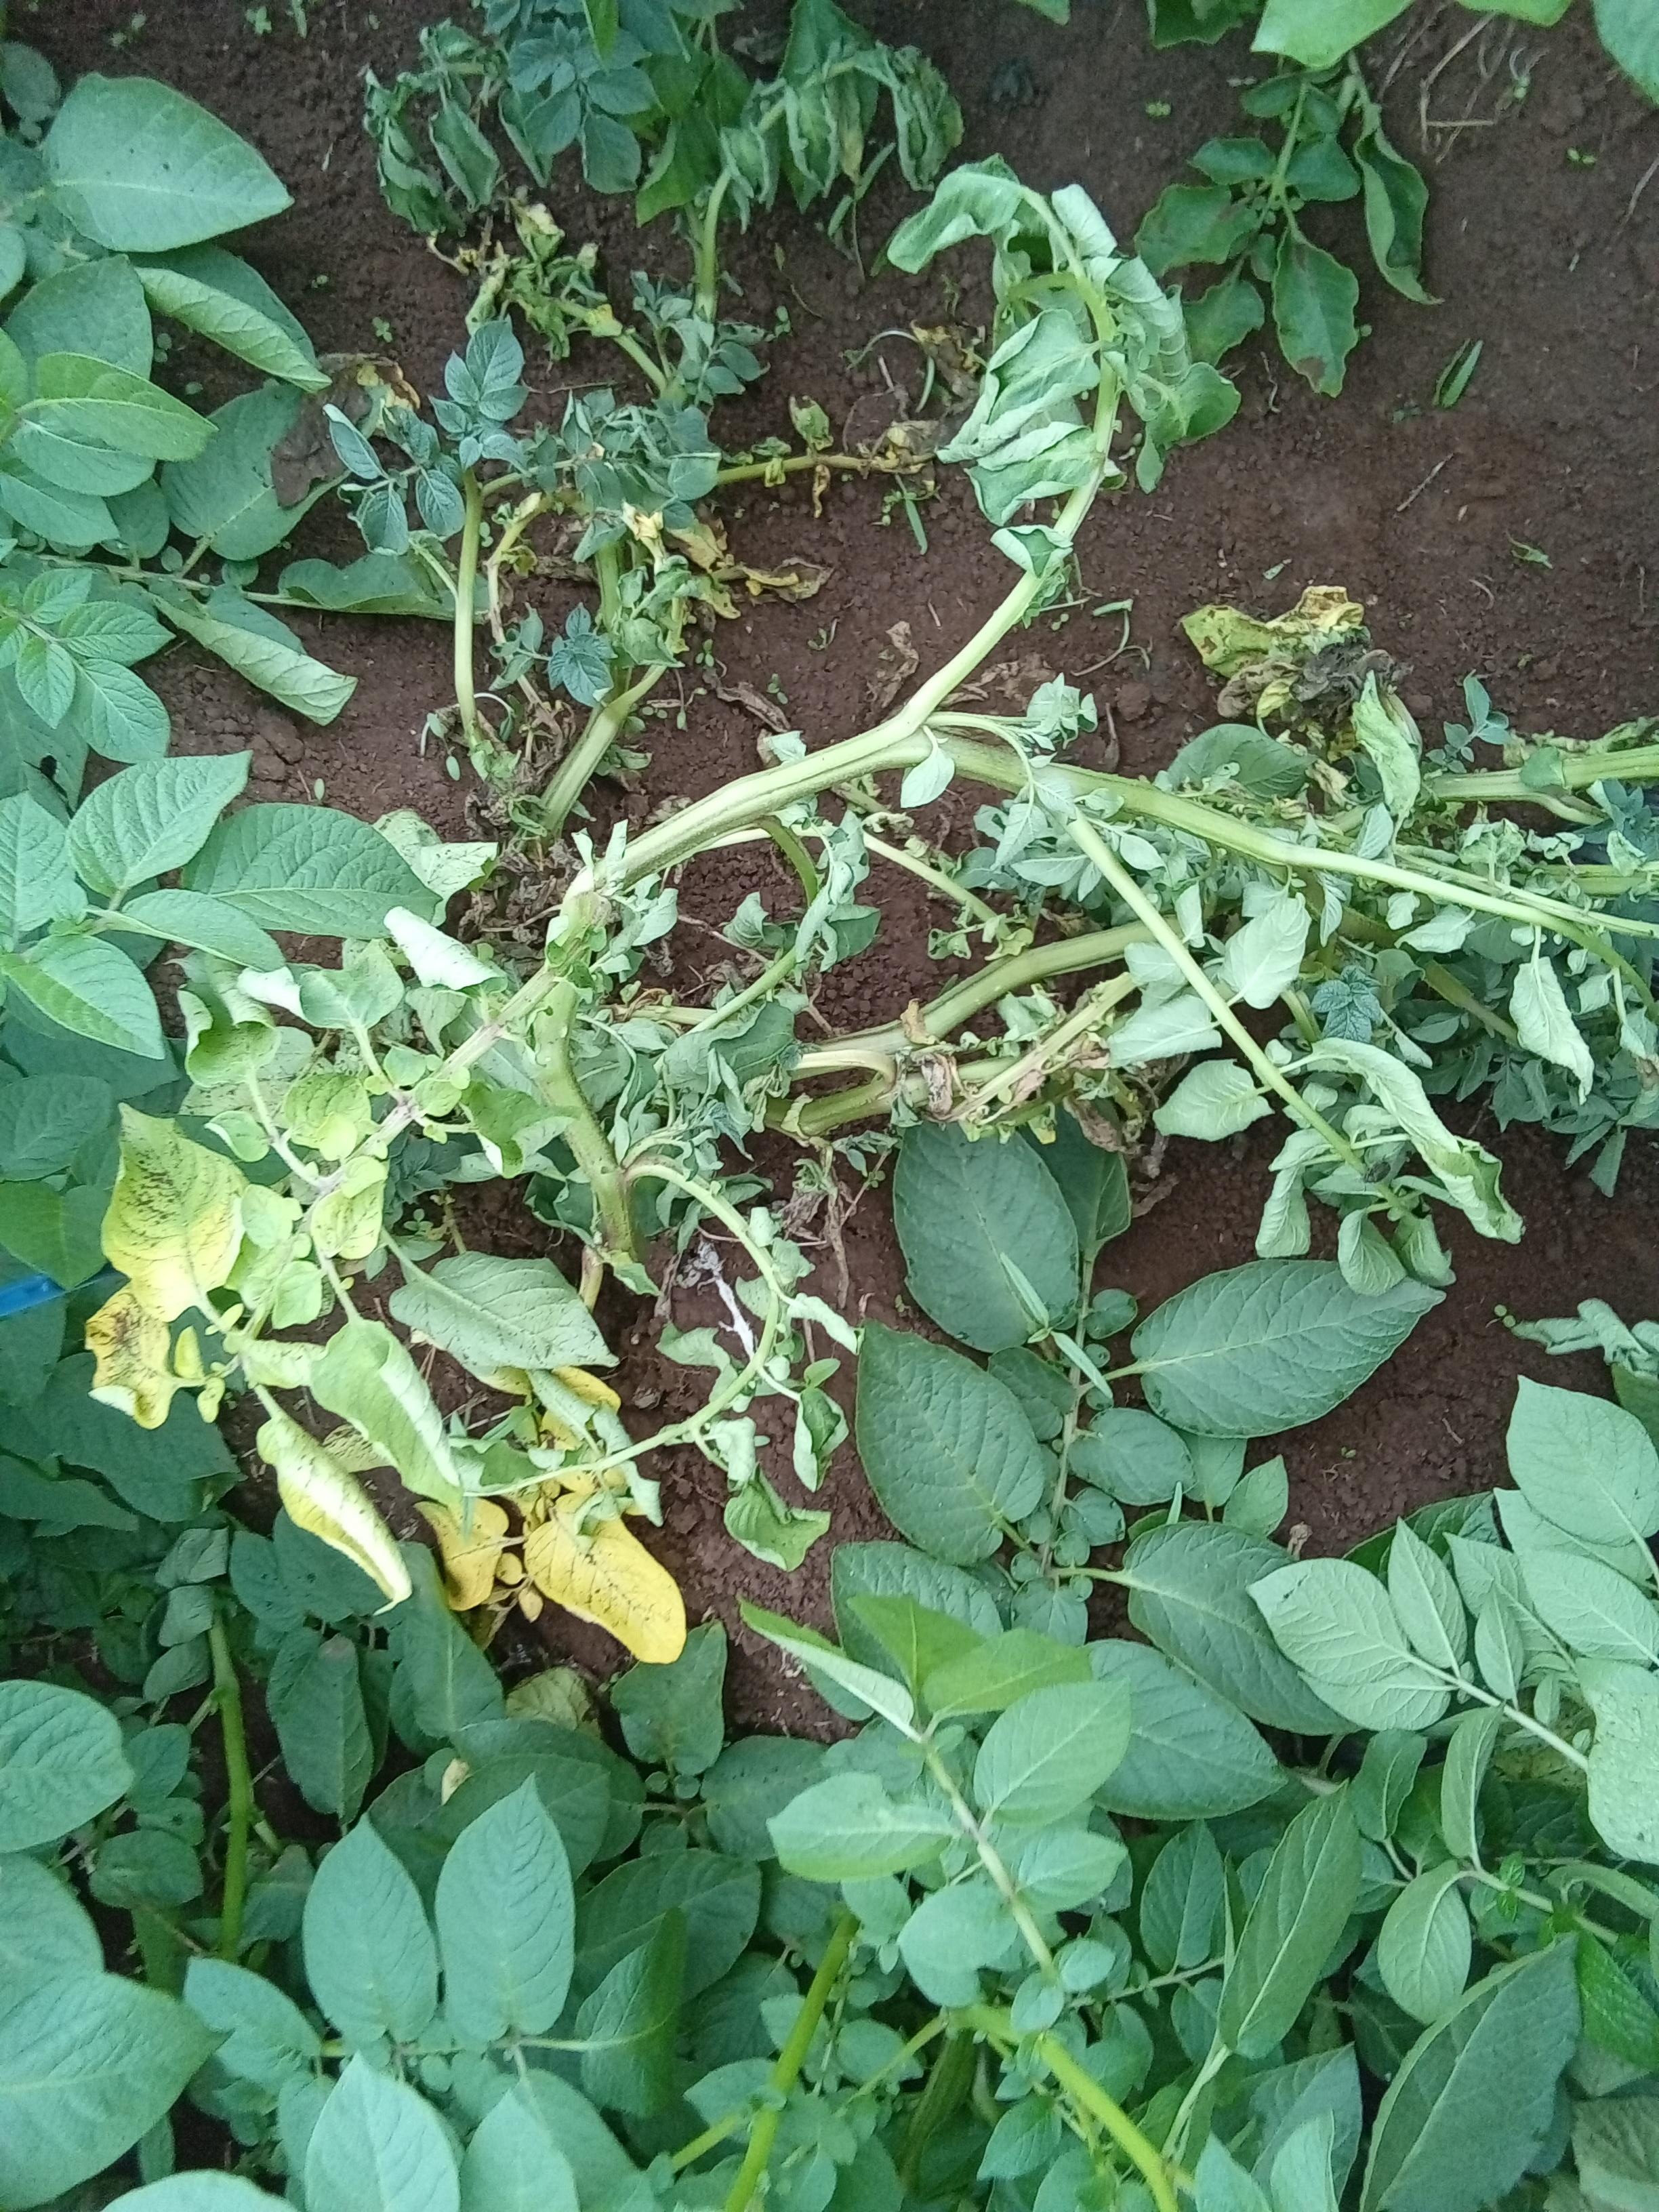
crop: potato
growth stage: flowering
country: Kenya
